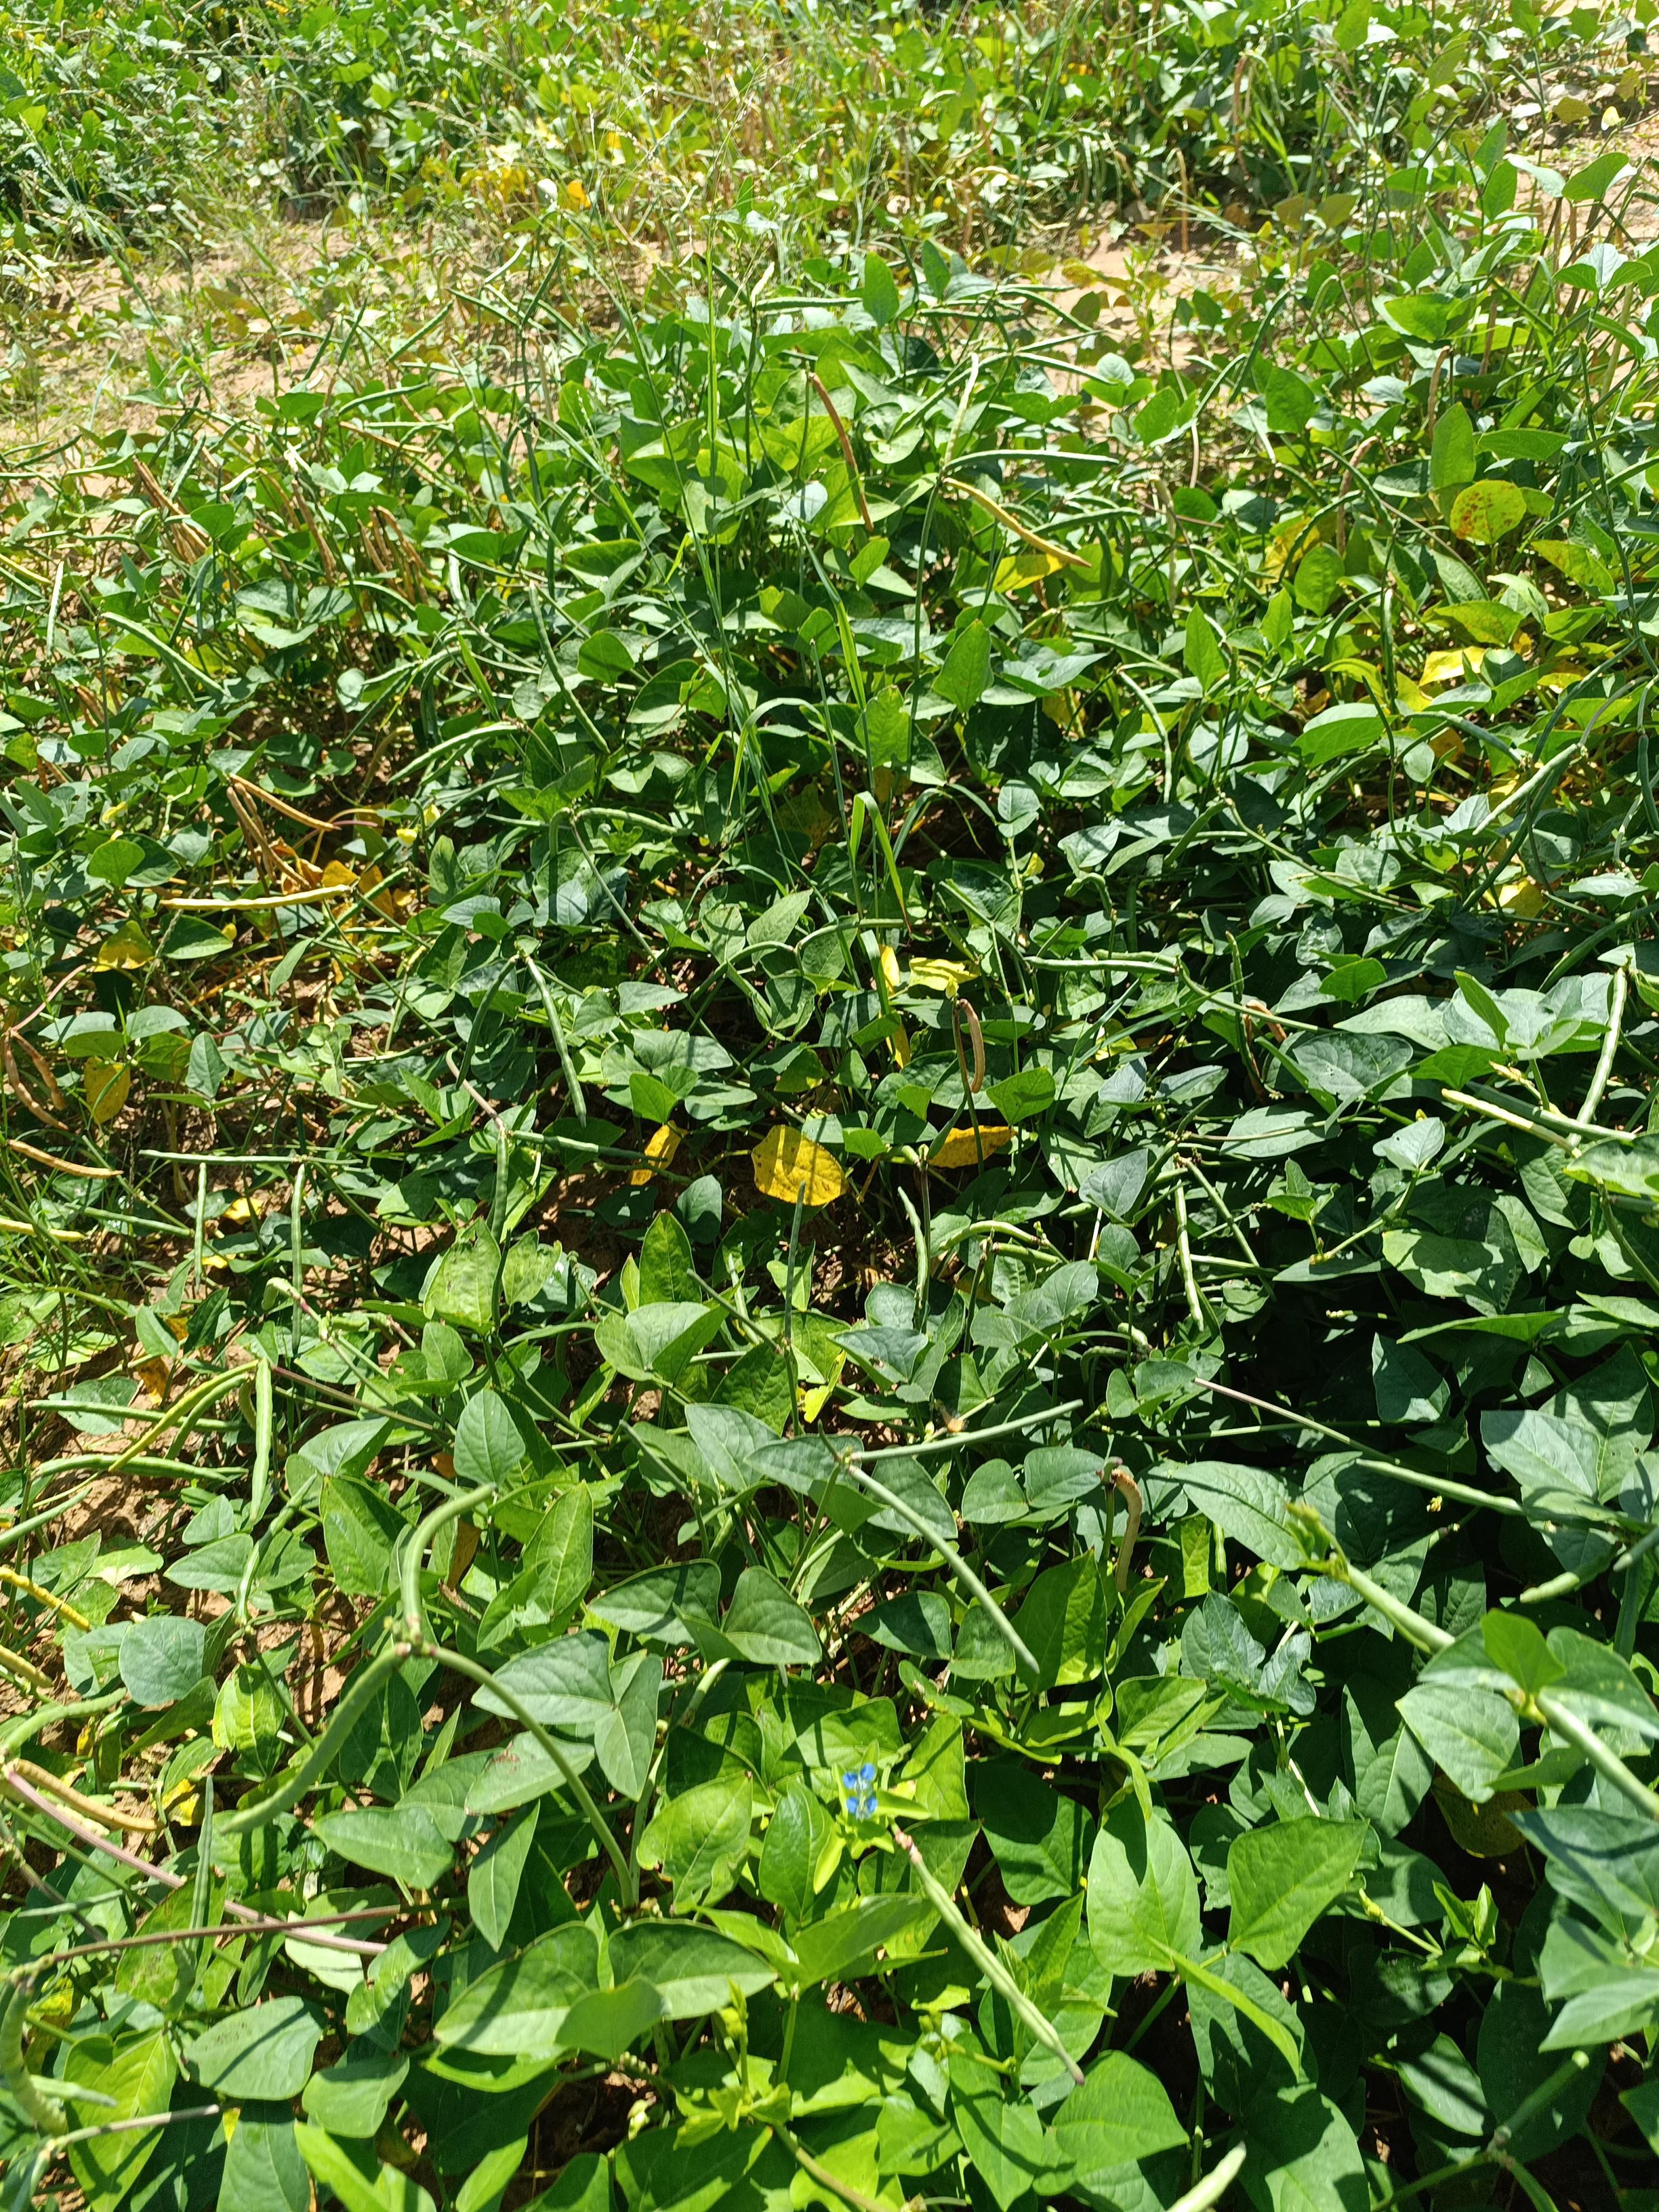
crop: cowpea
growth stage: maturity
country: Nigeria
